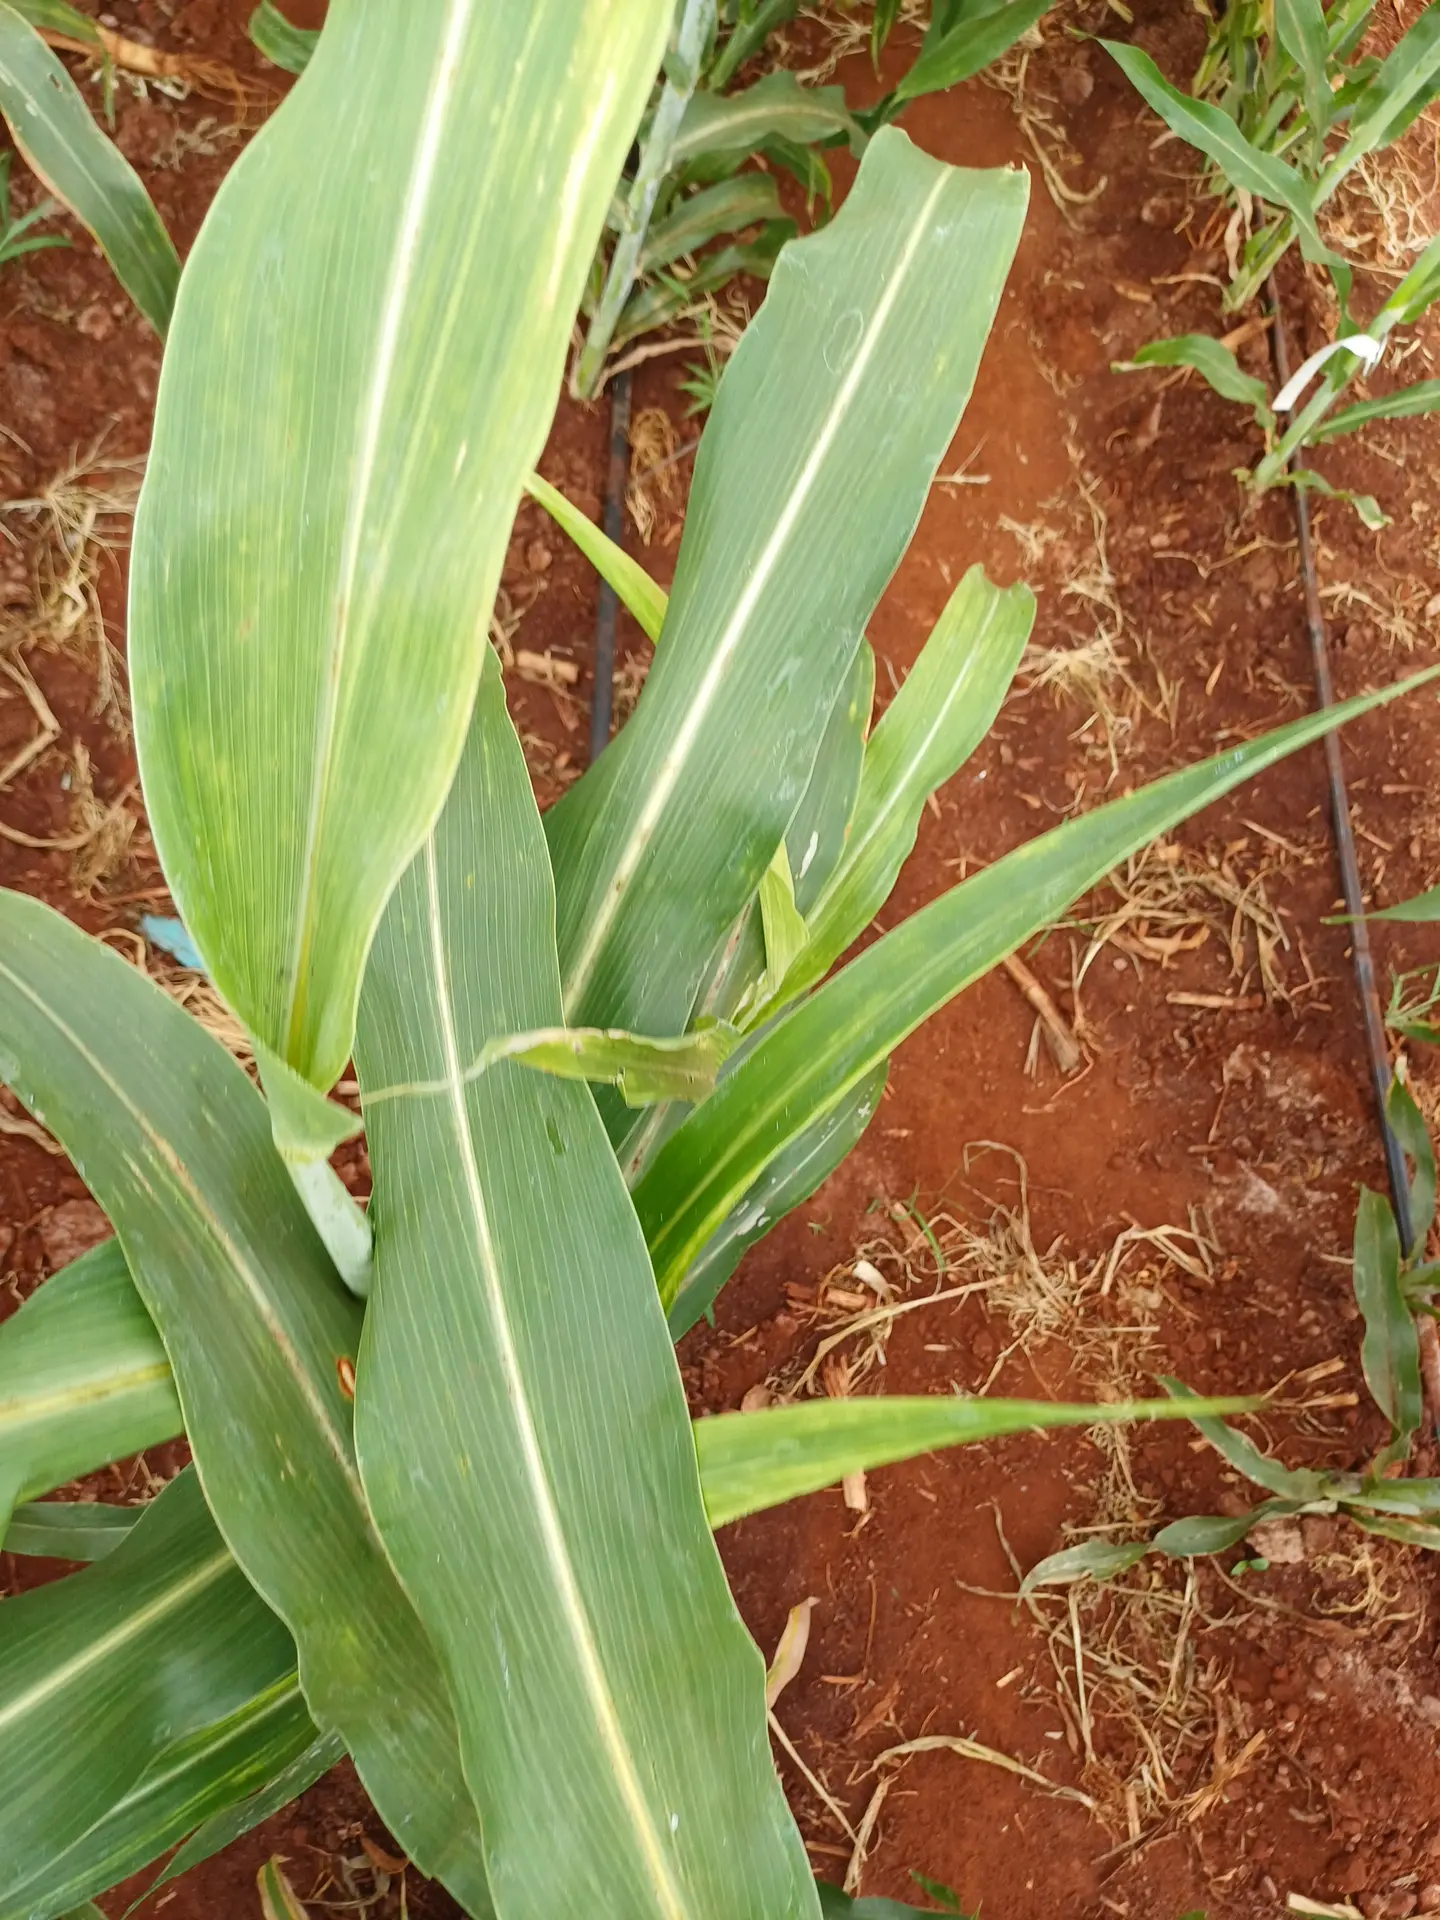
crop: sorghum
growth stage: heading tuber
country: Kenya
